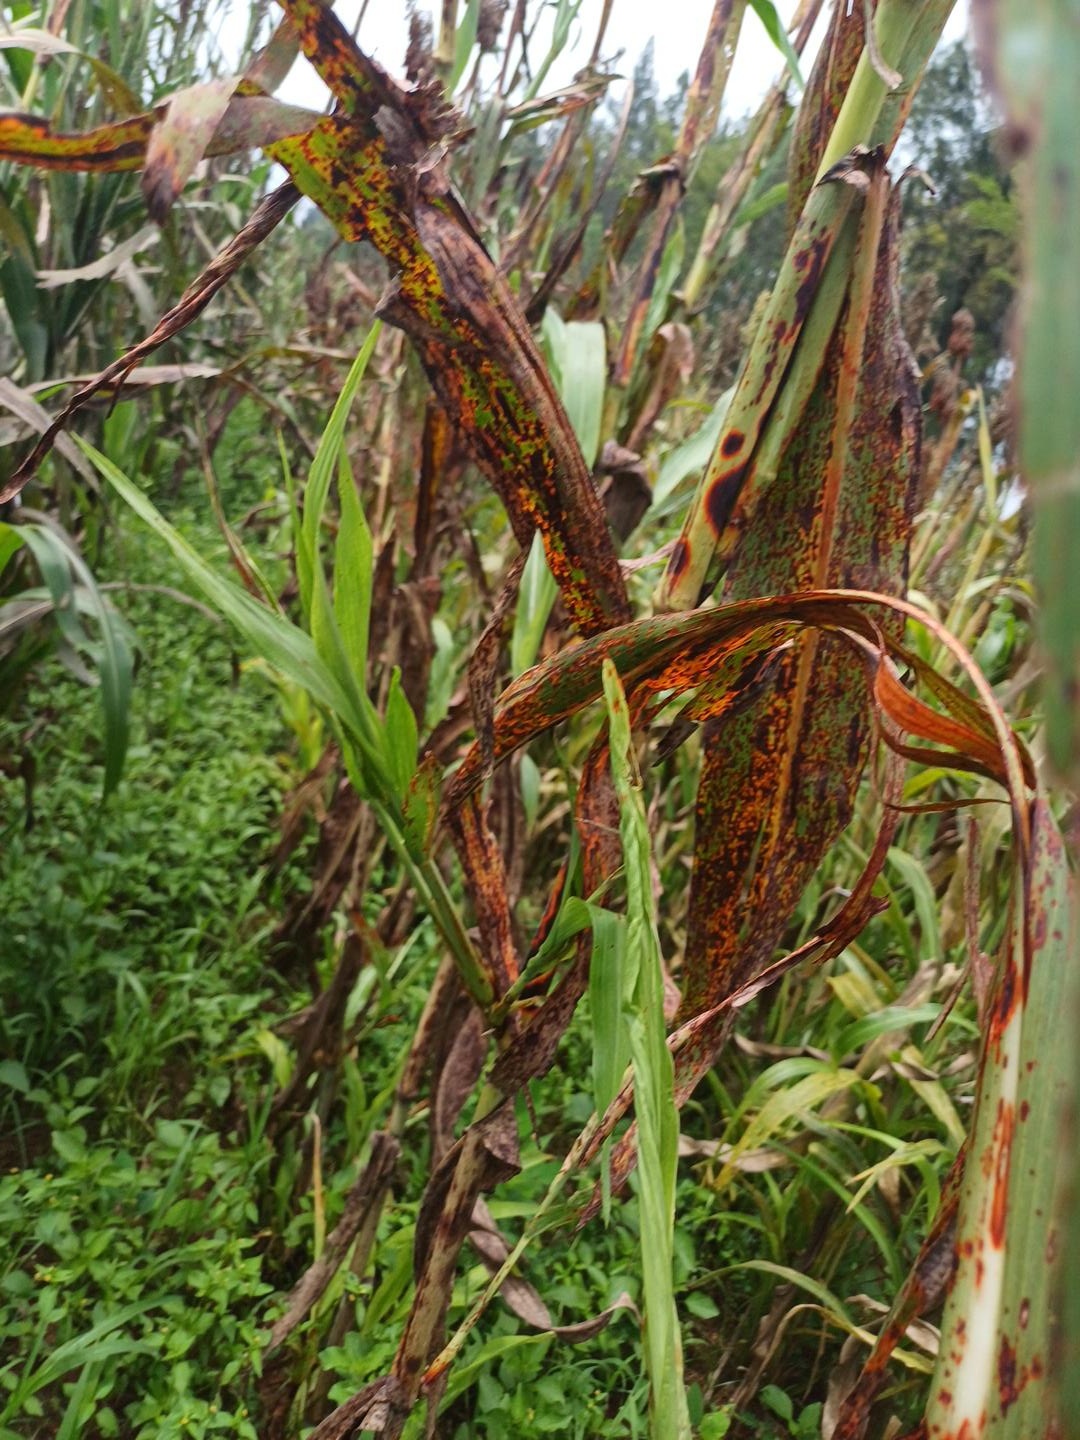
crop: sorghum
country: Kenya
